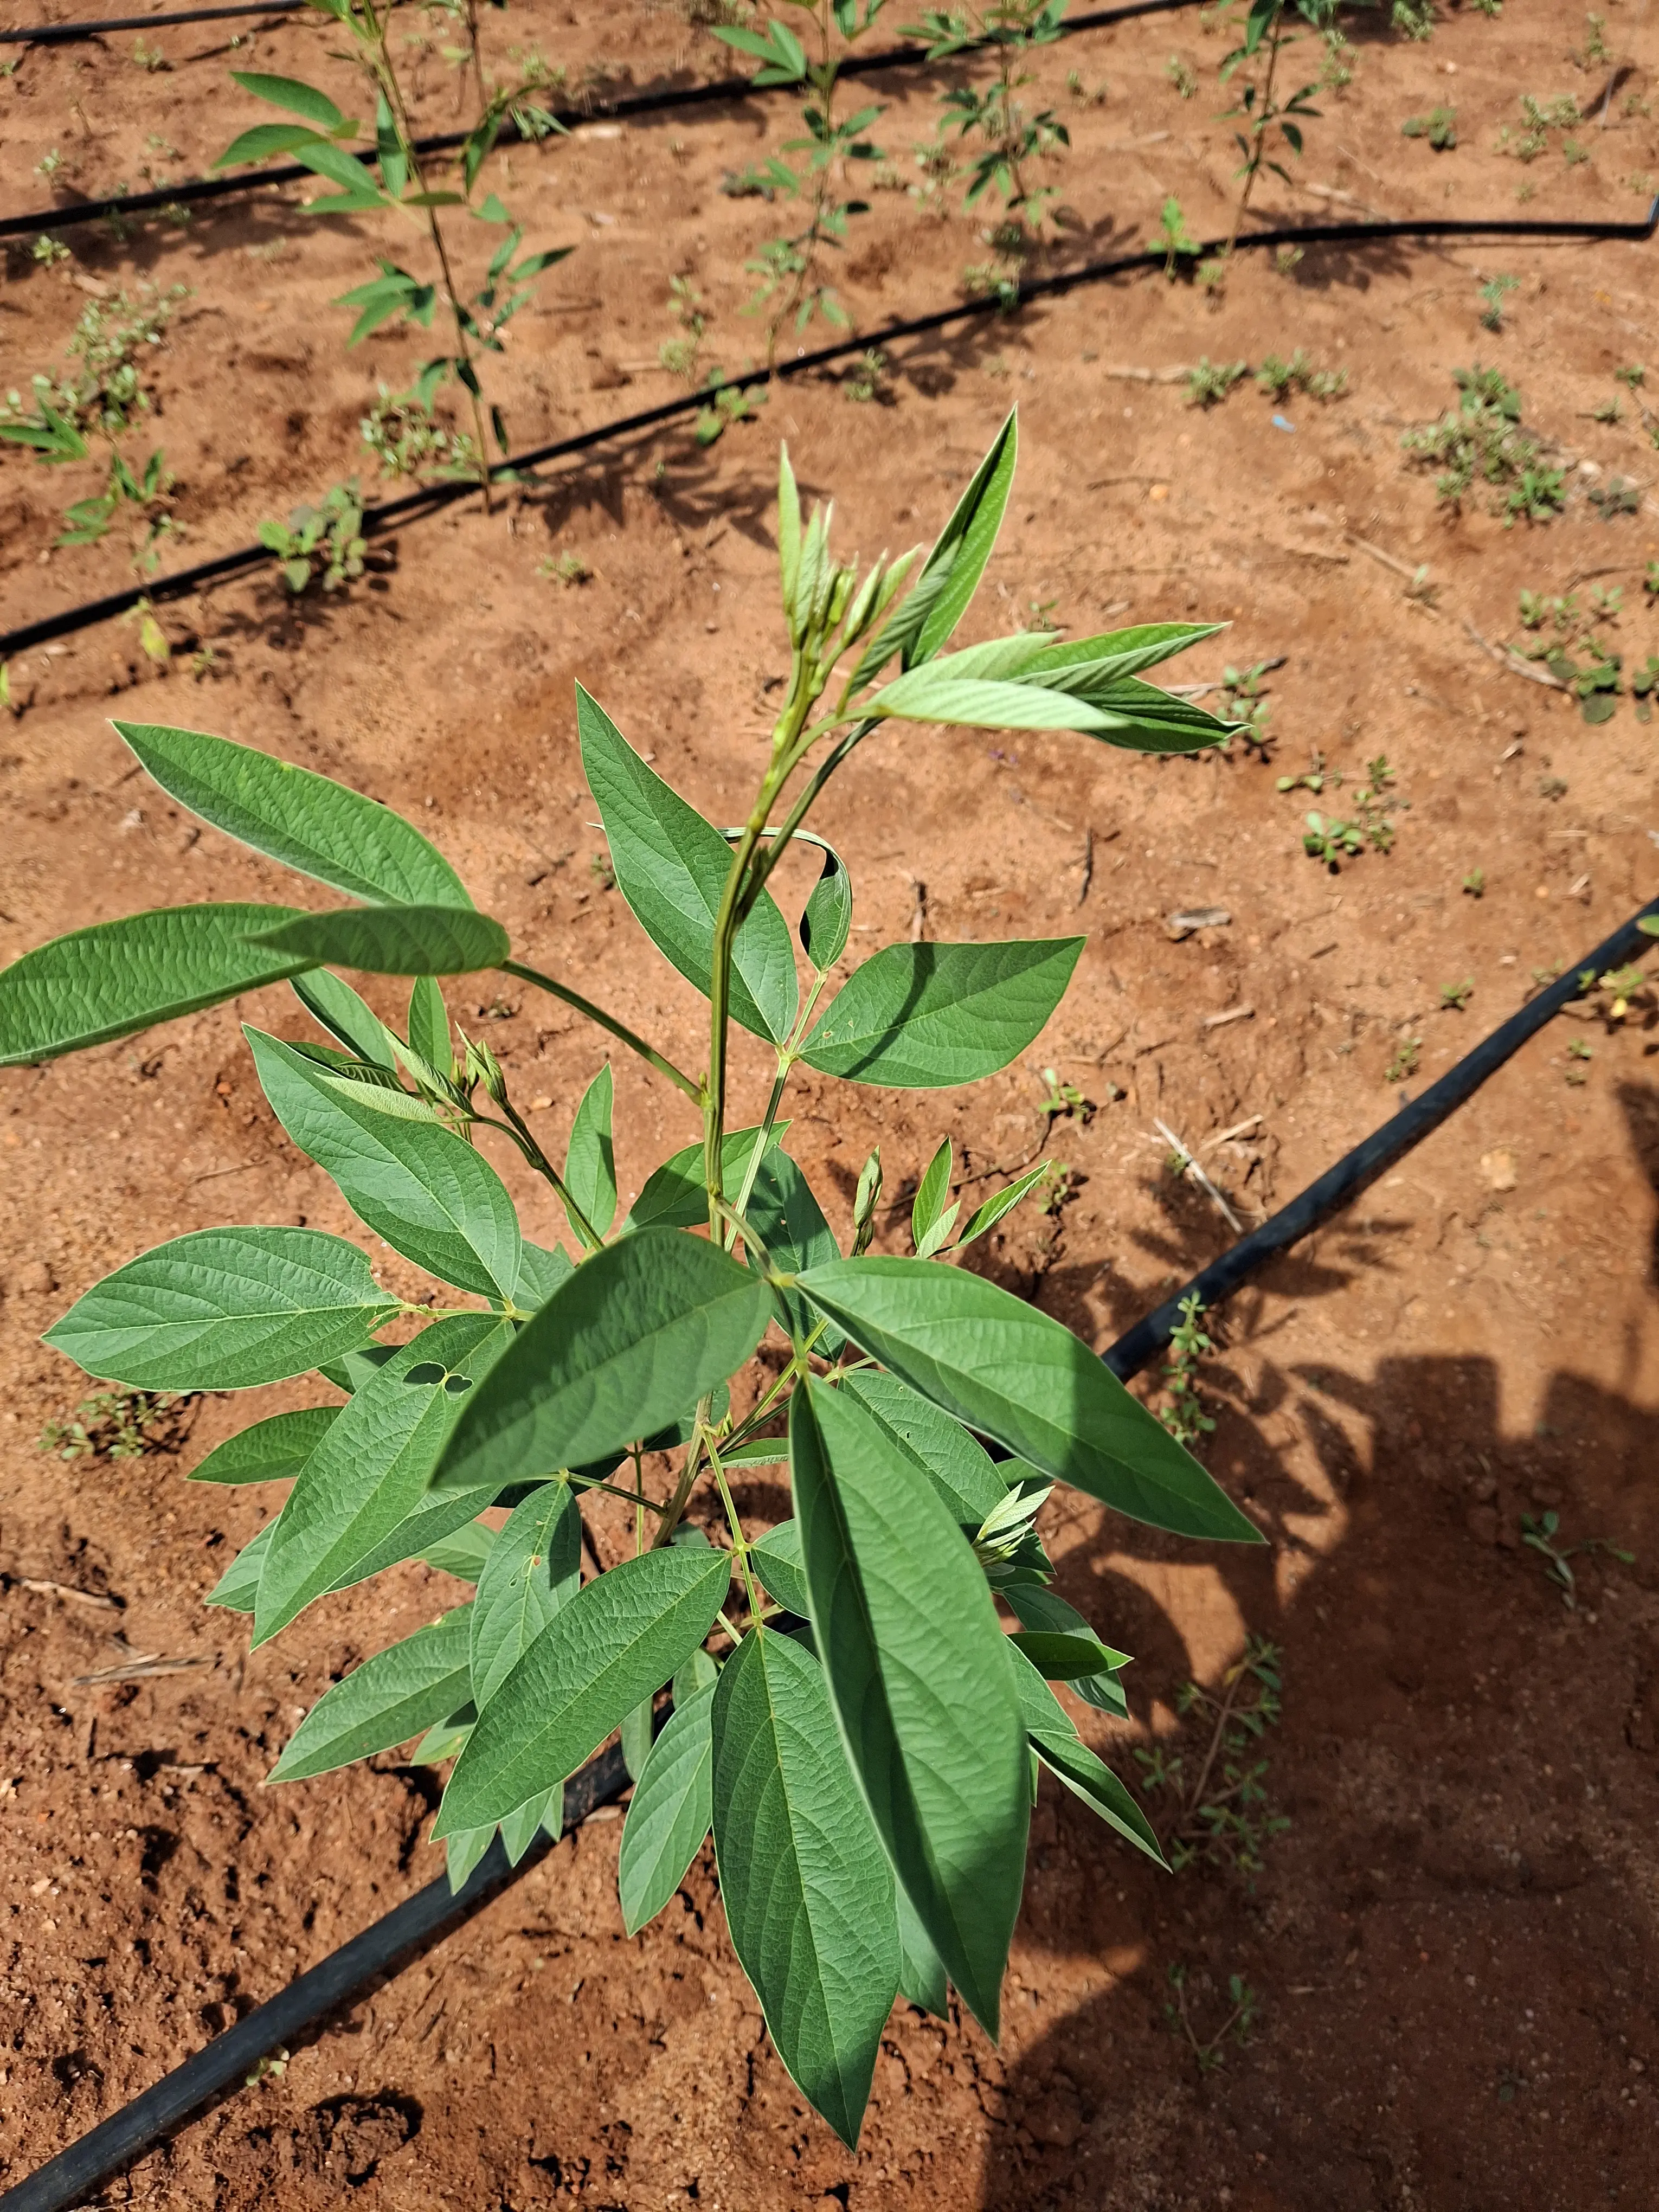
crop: pigeonpea
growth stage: vegetative
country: Kenya
